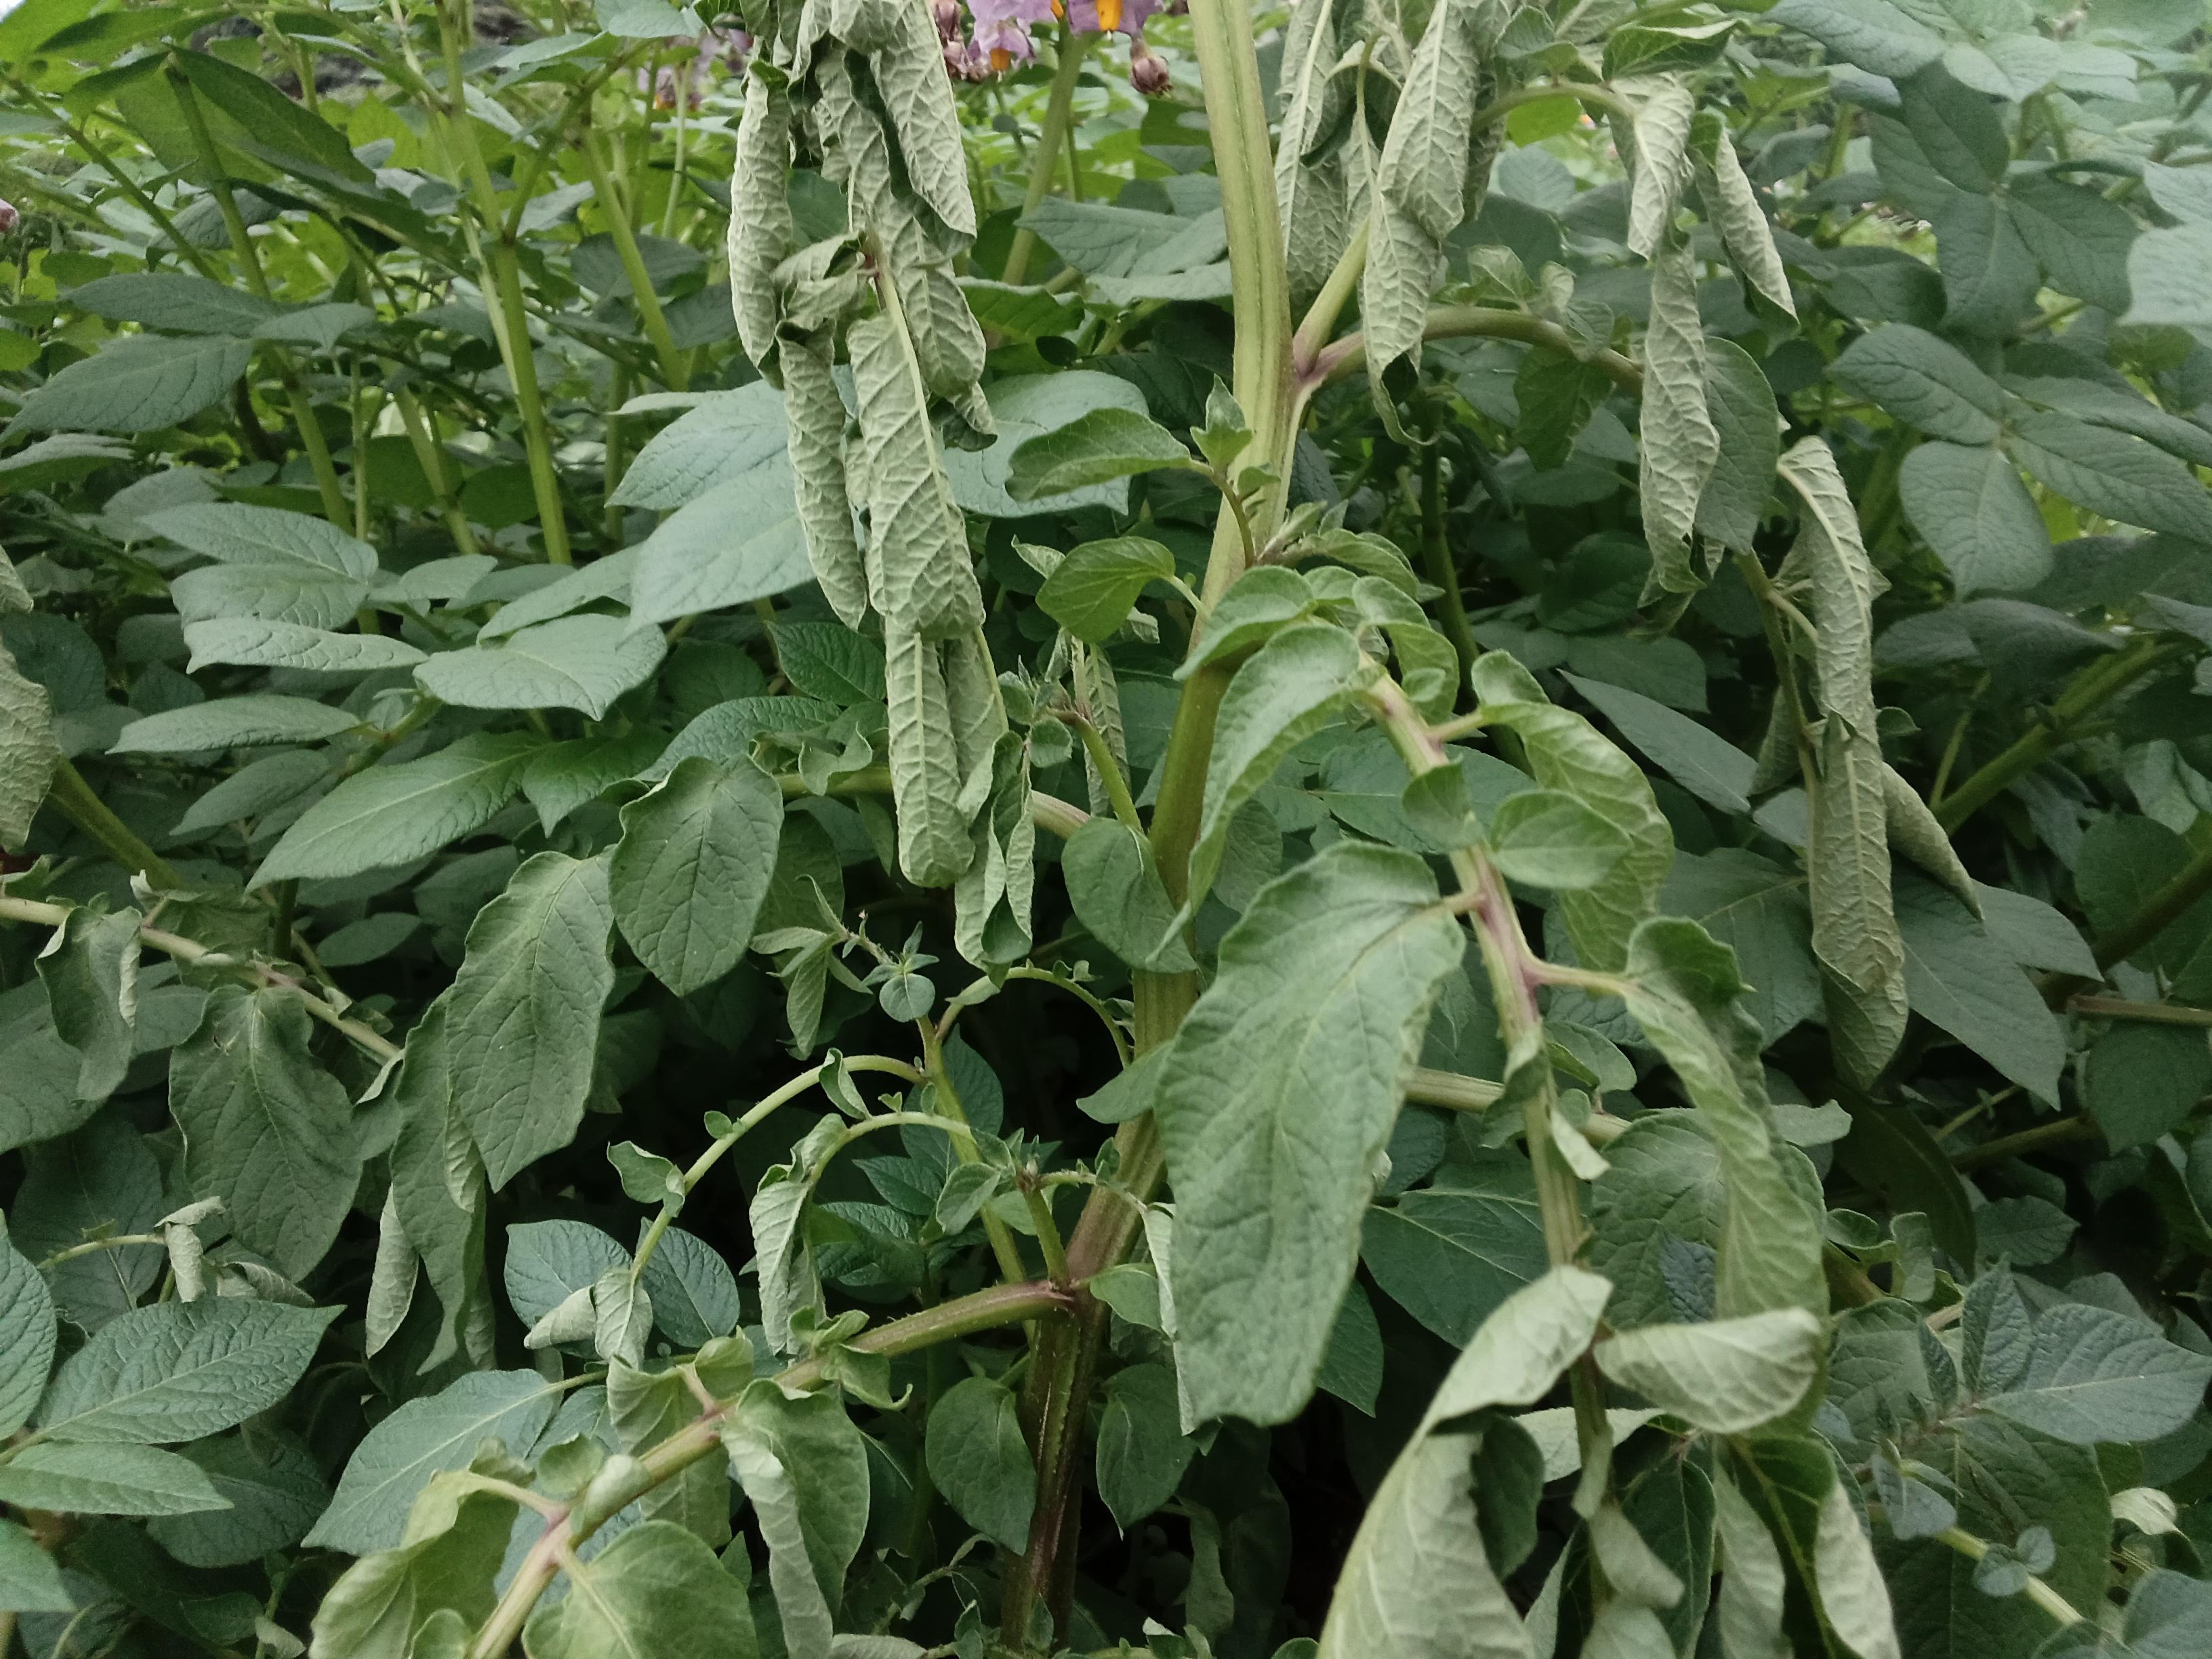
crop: potato
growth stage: flowering
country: Kenya
